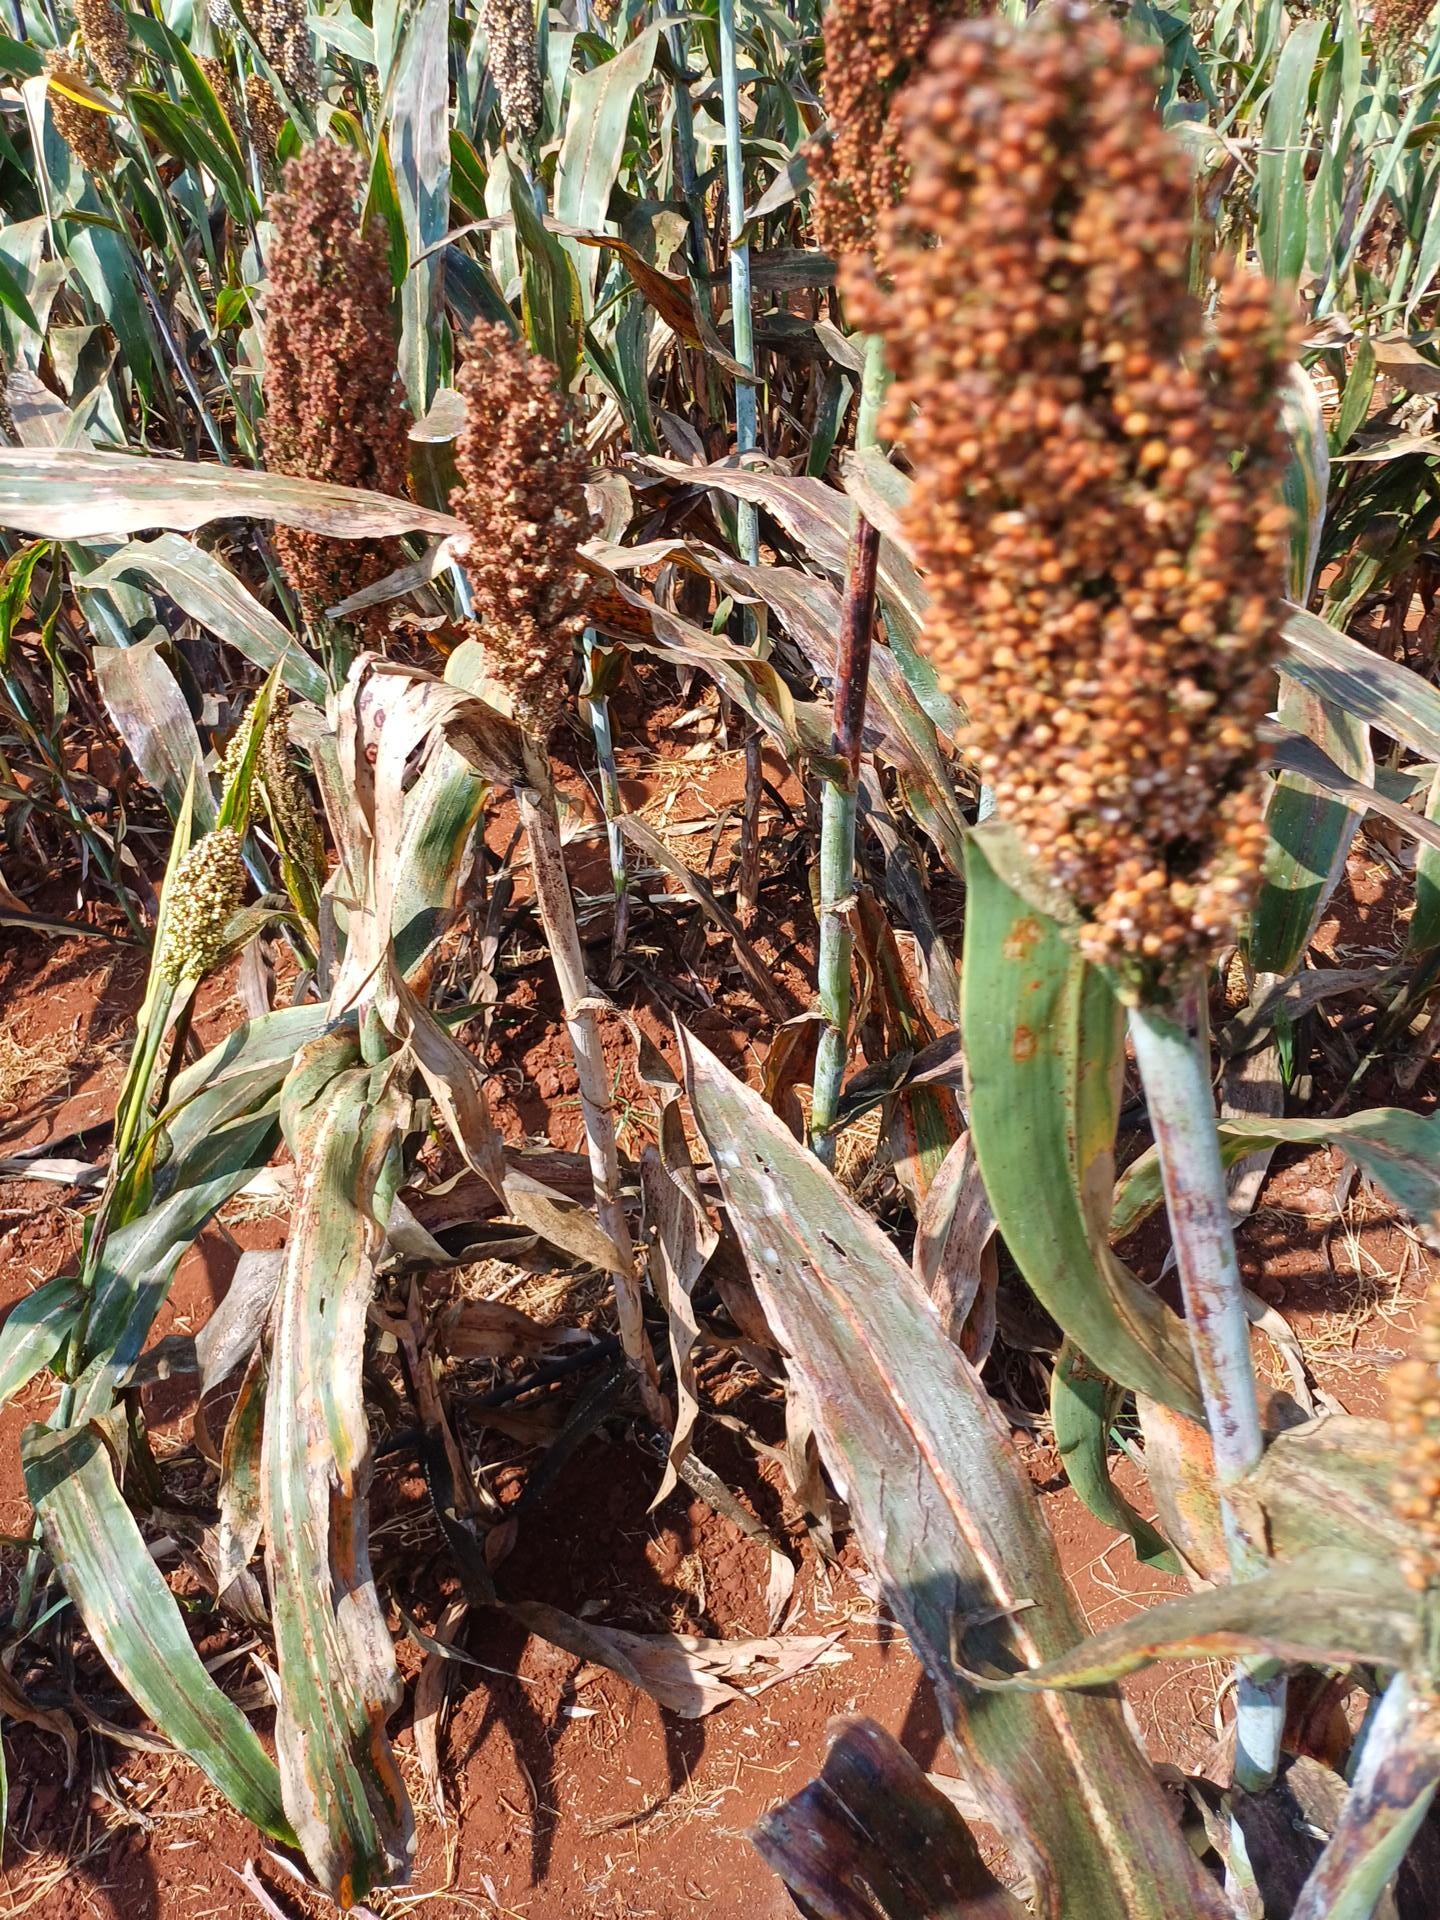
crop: sorghum
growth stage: filling grain
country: Kenya
